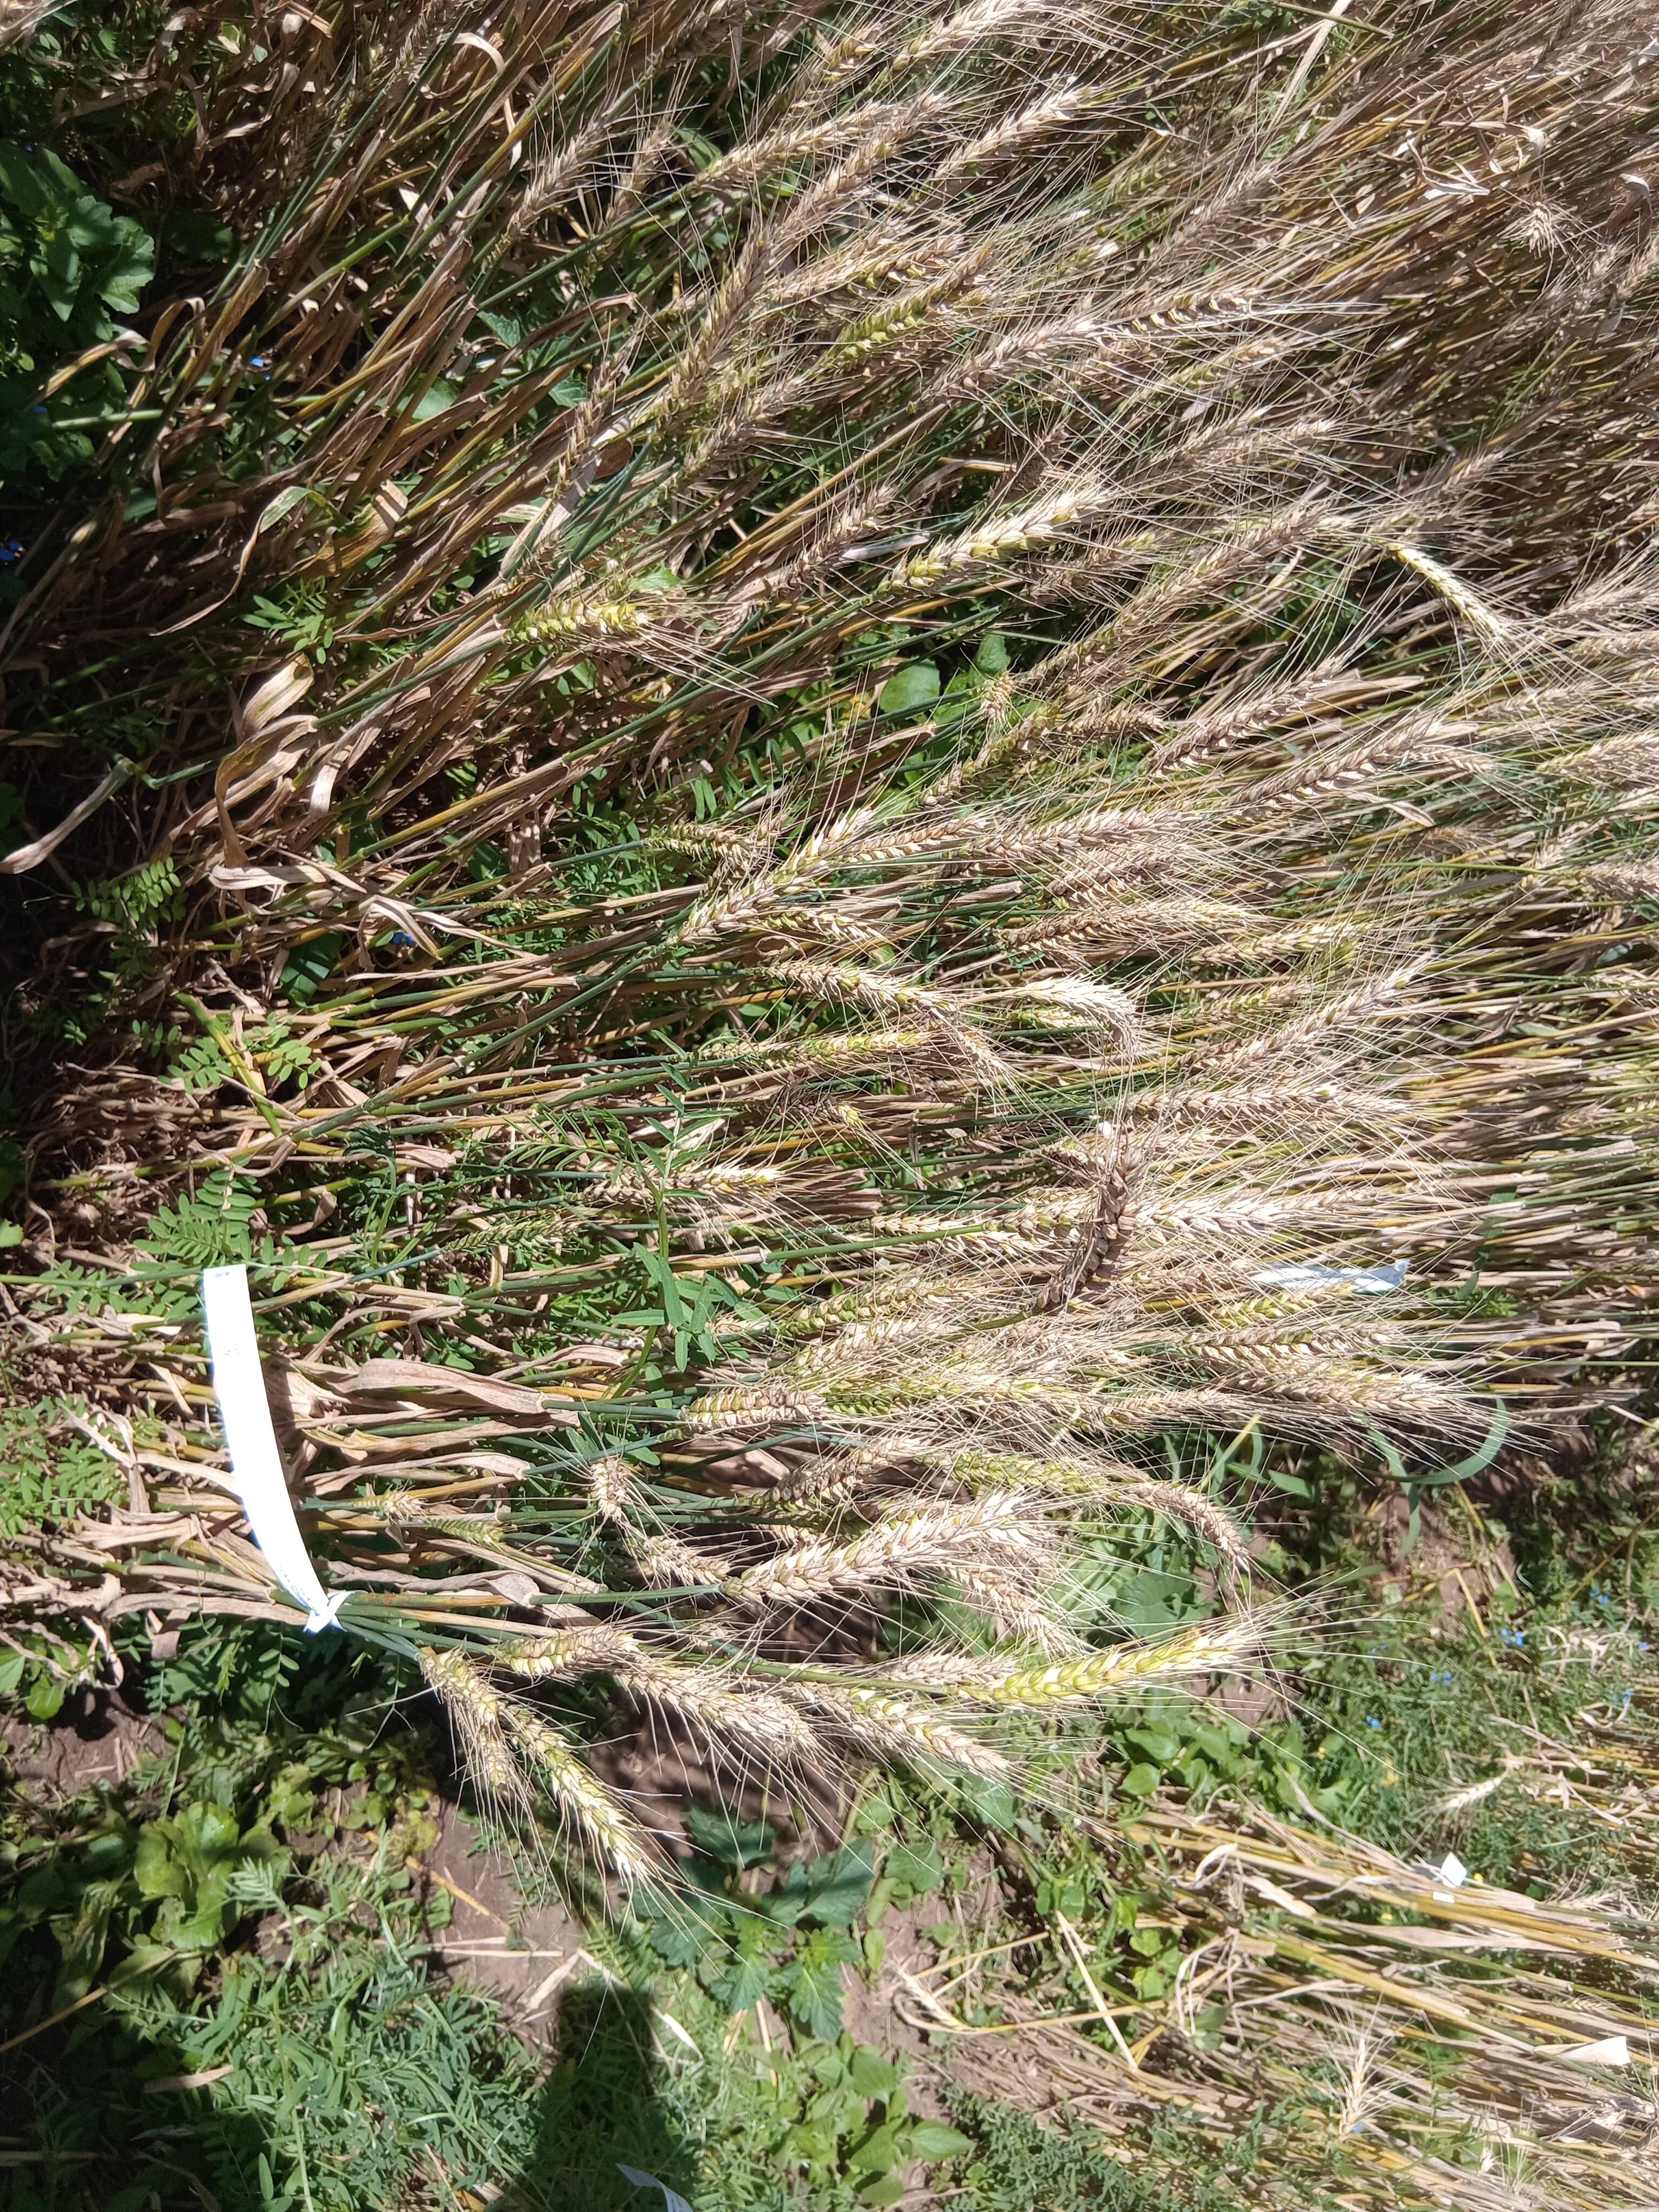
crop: wheat
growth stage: maturity
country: Kenya
